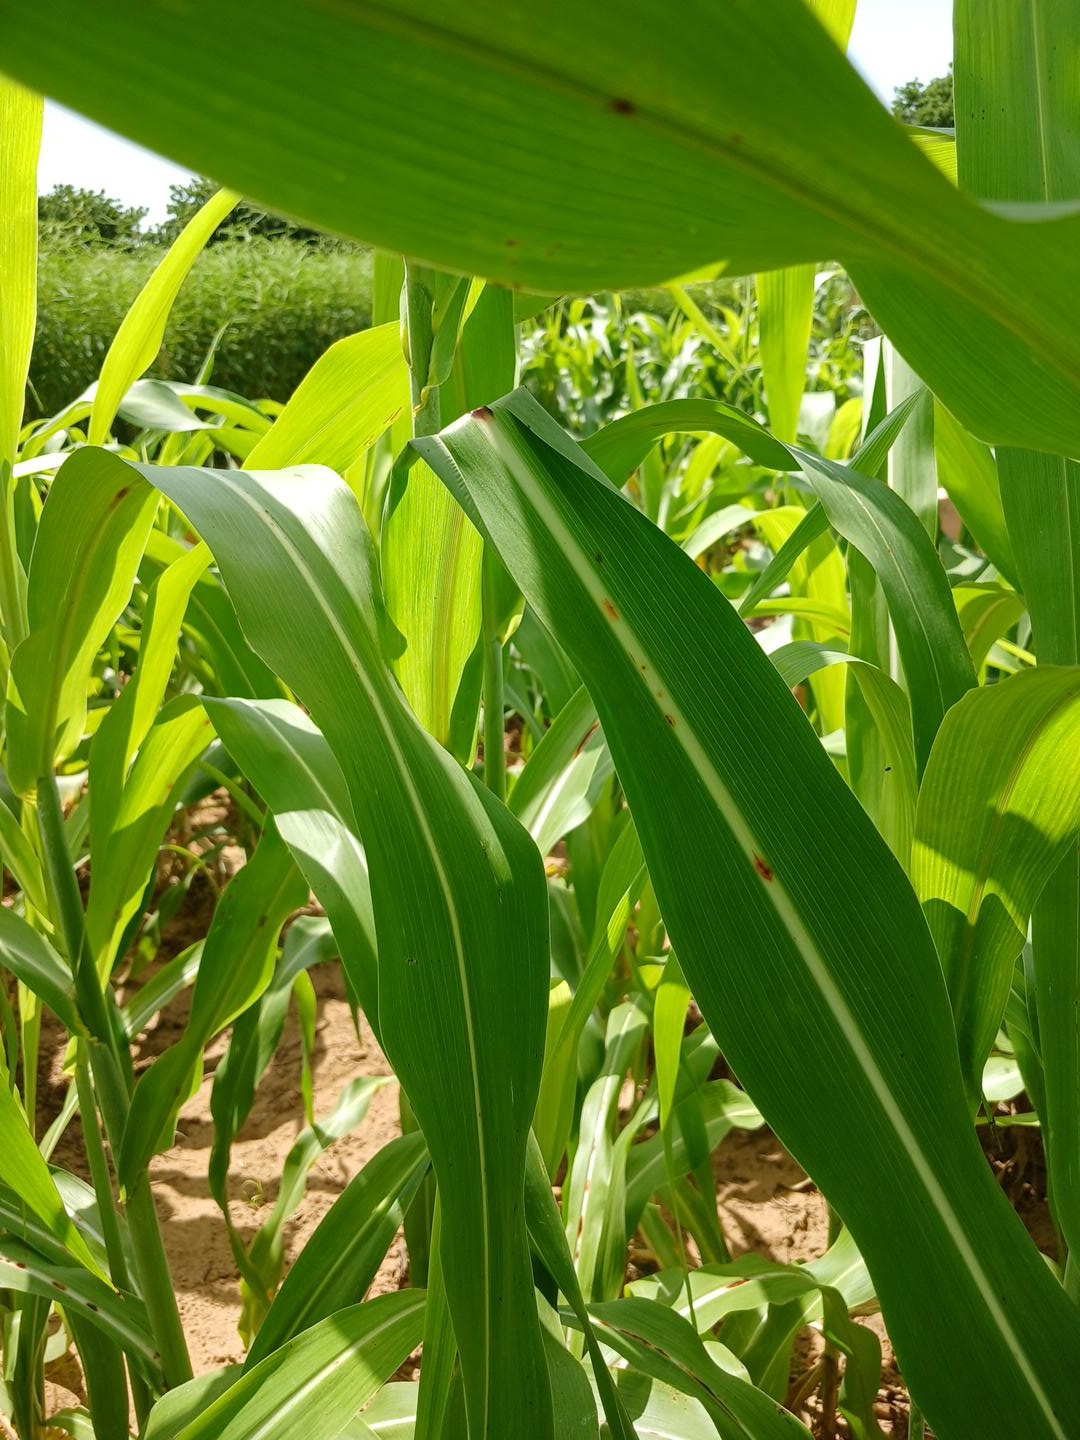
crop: sorghum
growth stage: vegetative
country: Senegal
